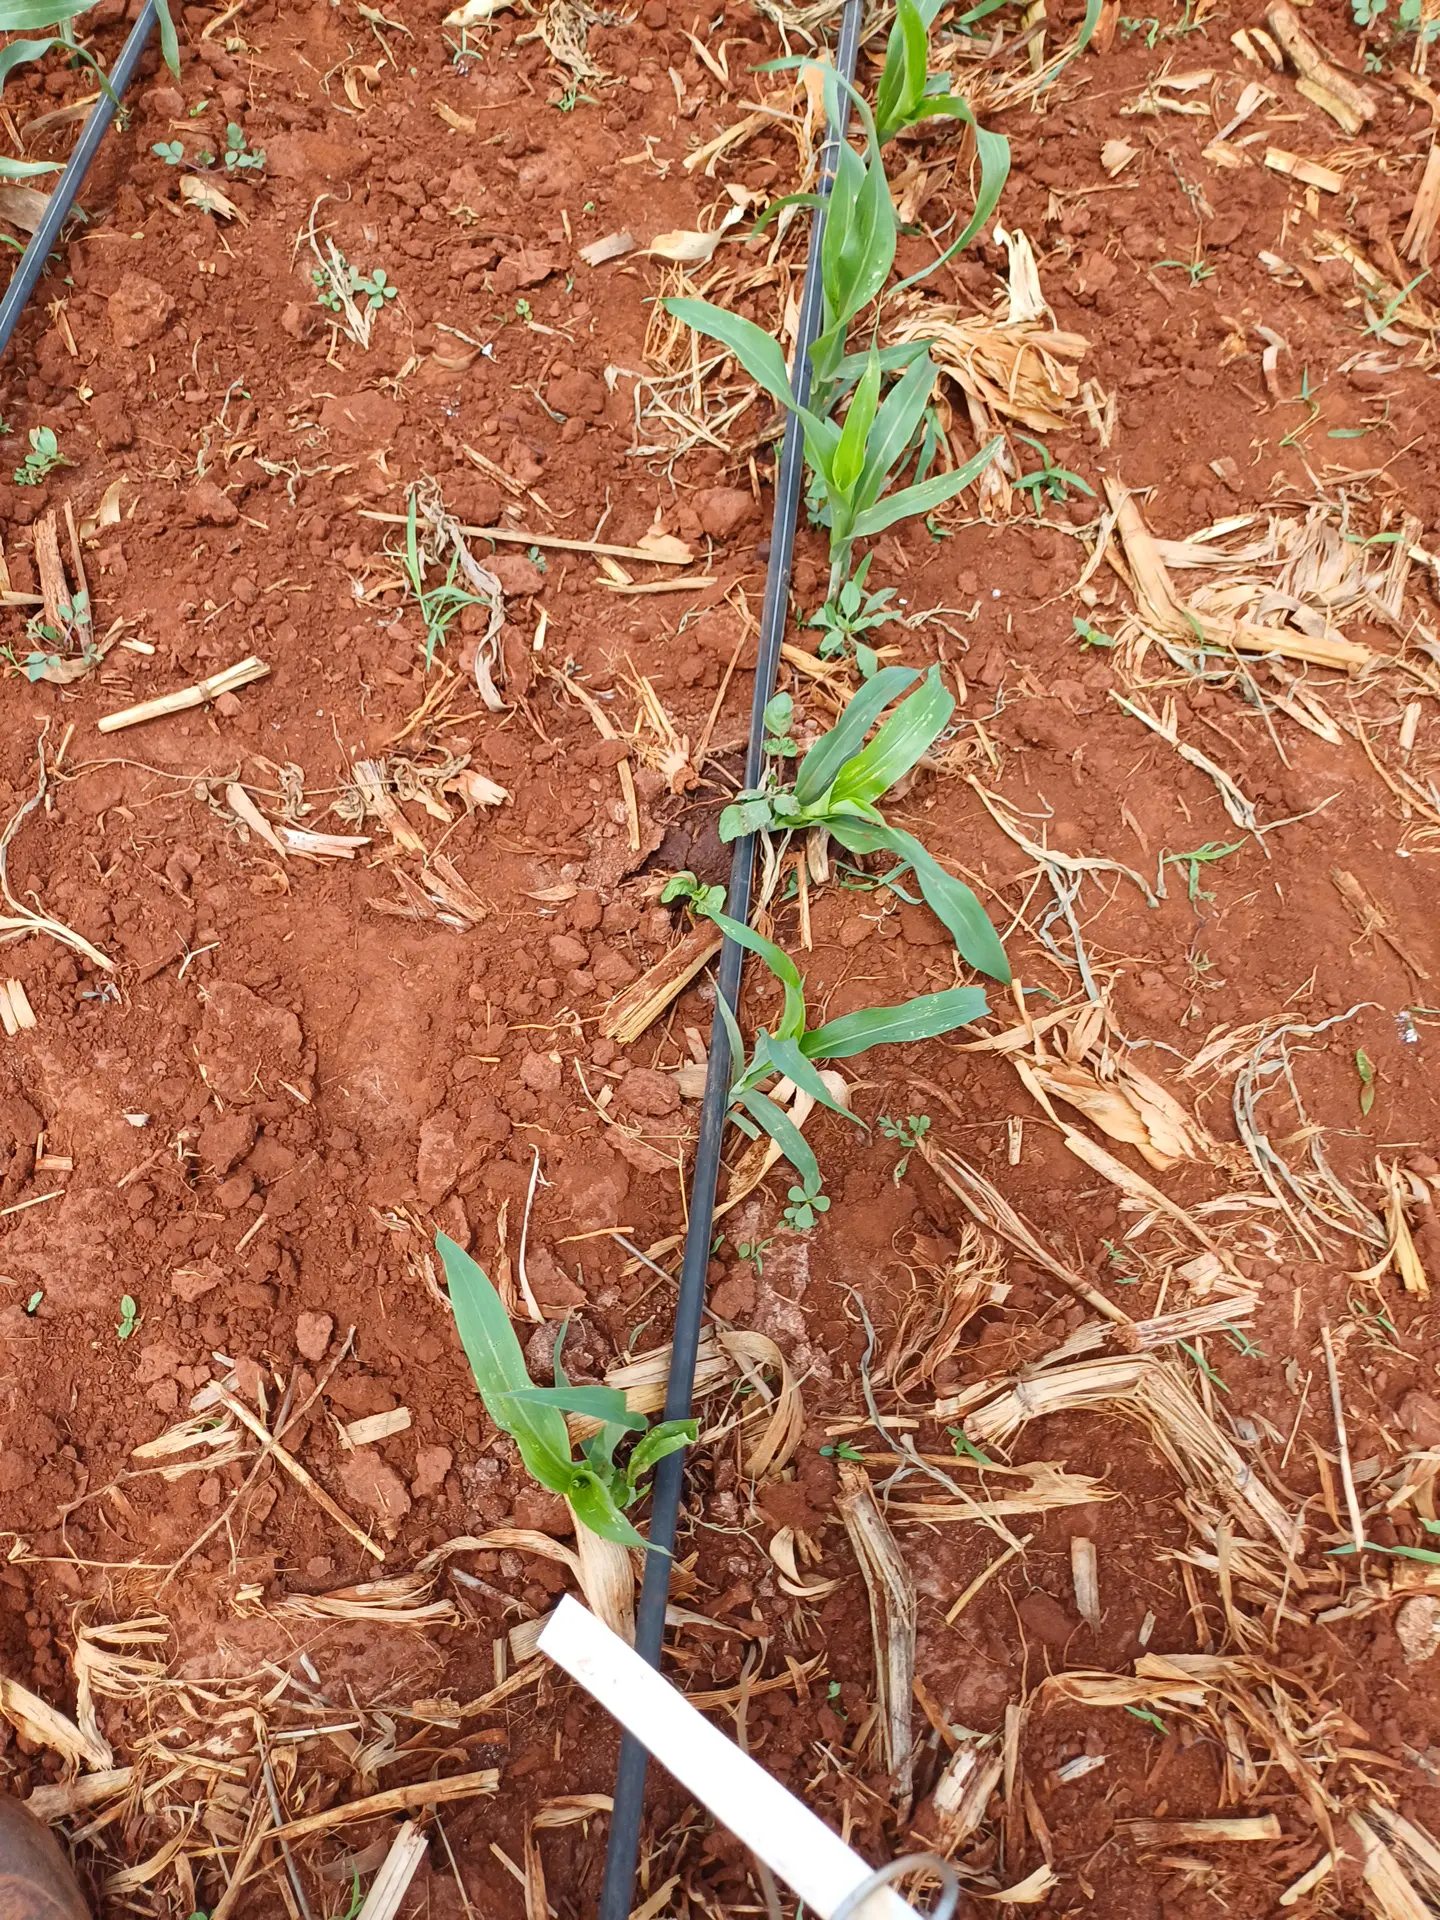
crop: sorghum
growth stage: vegetative
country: Kenya
